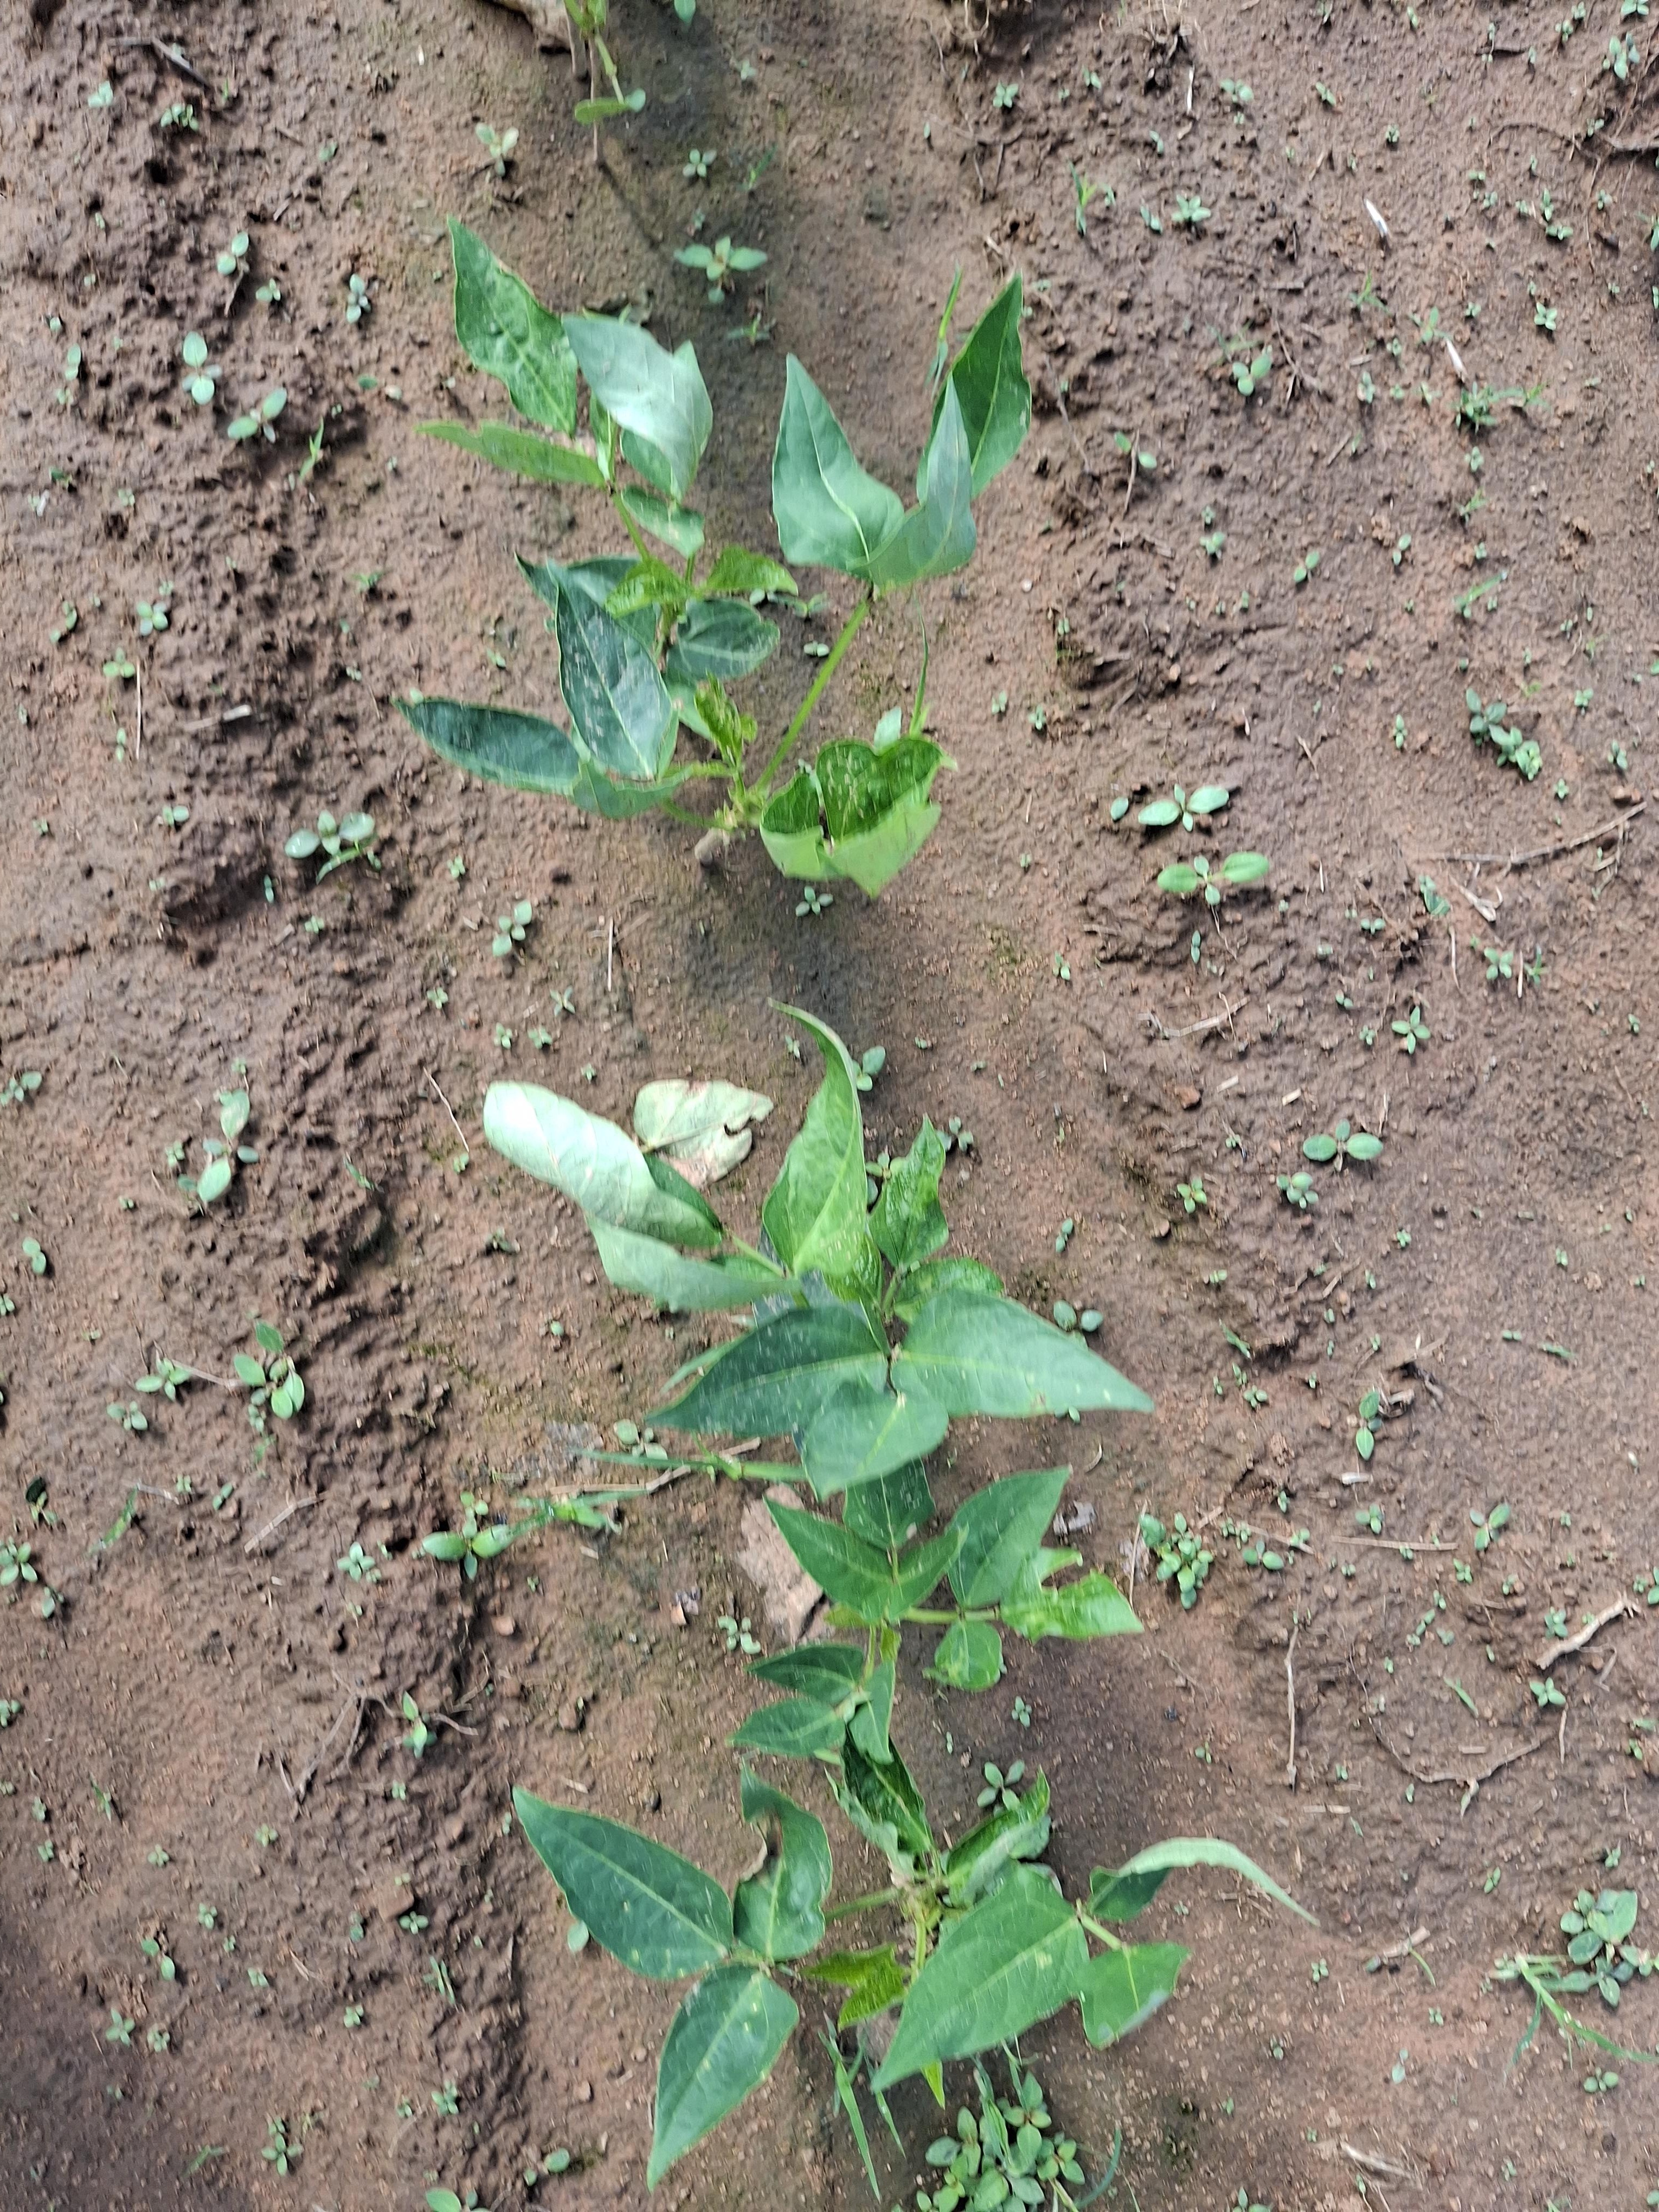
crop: cowpea
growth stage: sprouting emergence
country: Nigeria
